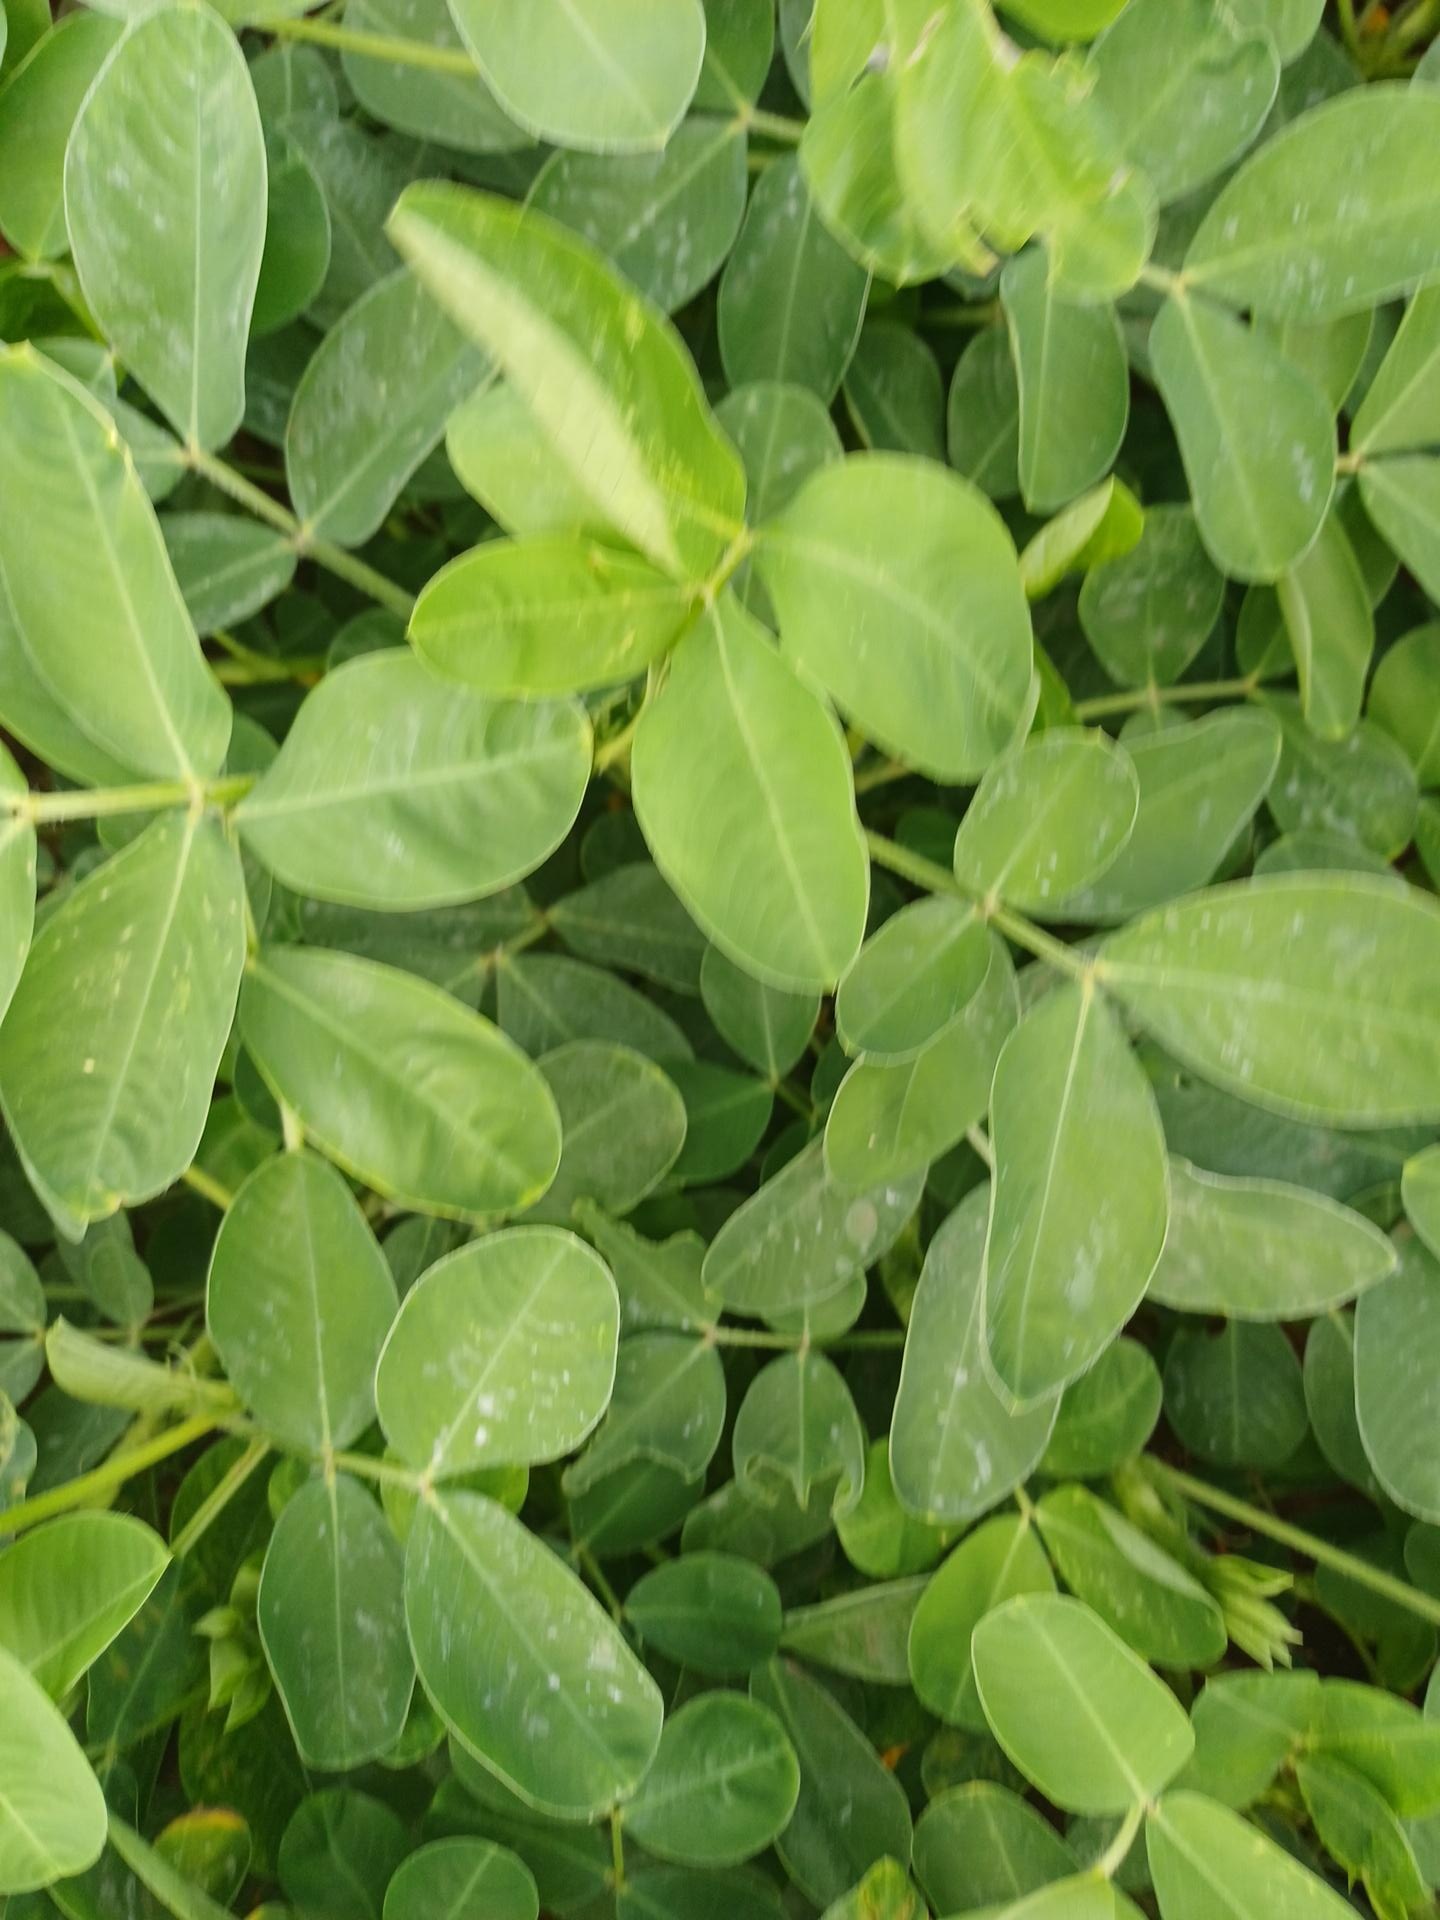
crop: groundnut
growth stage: flowering
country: Kenya
